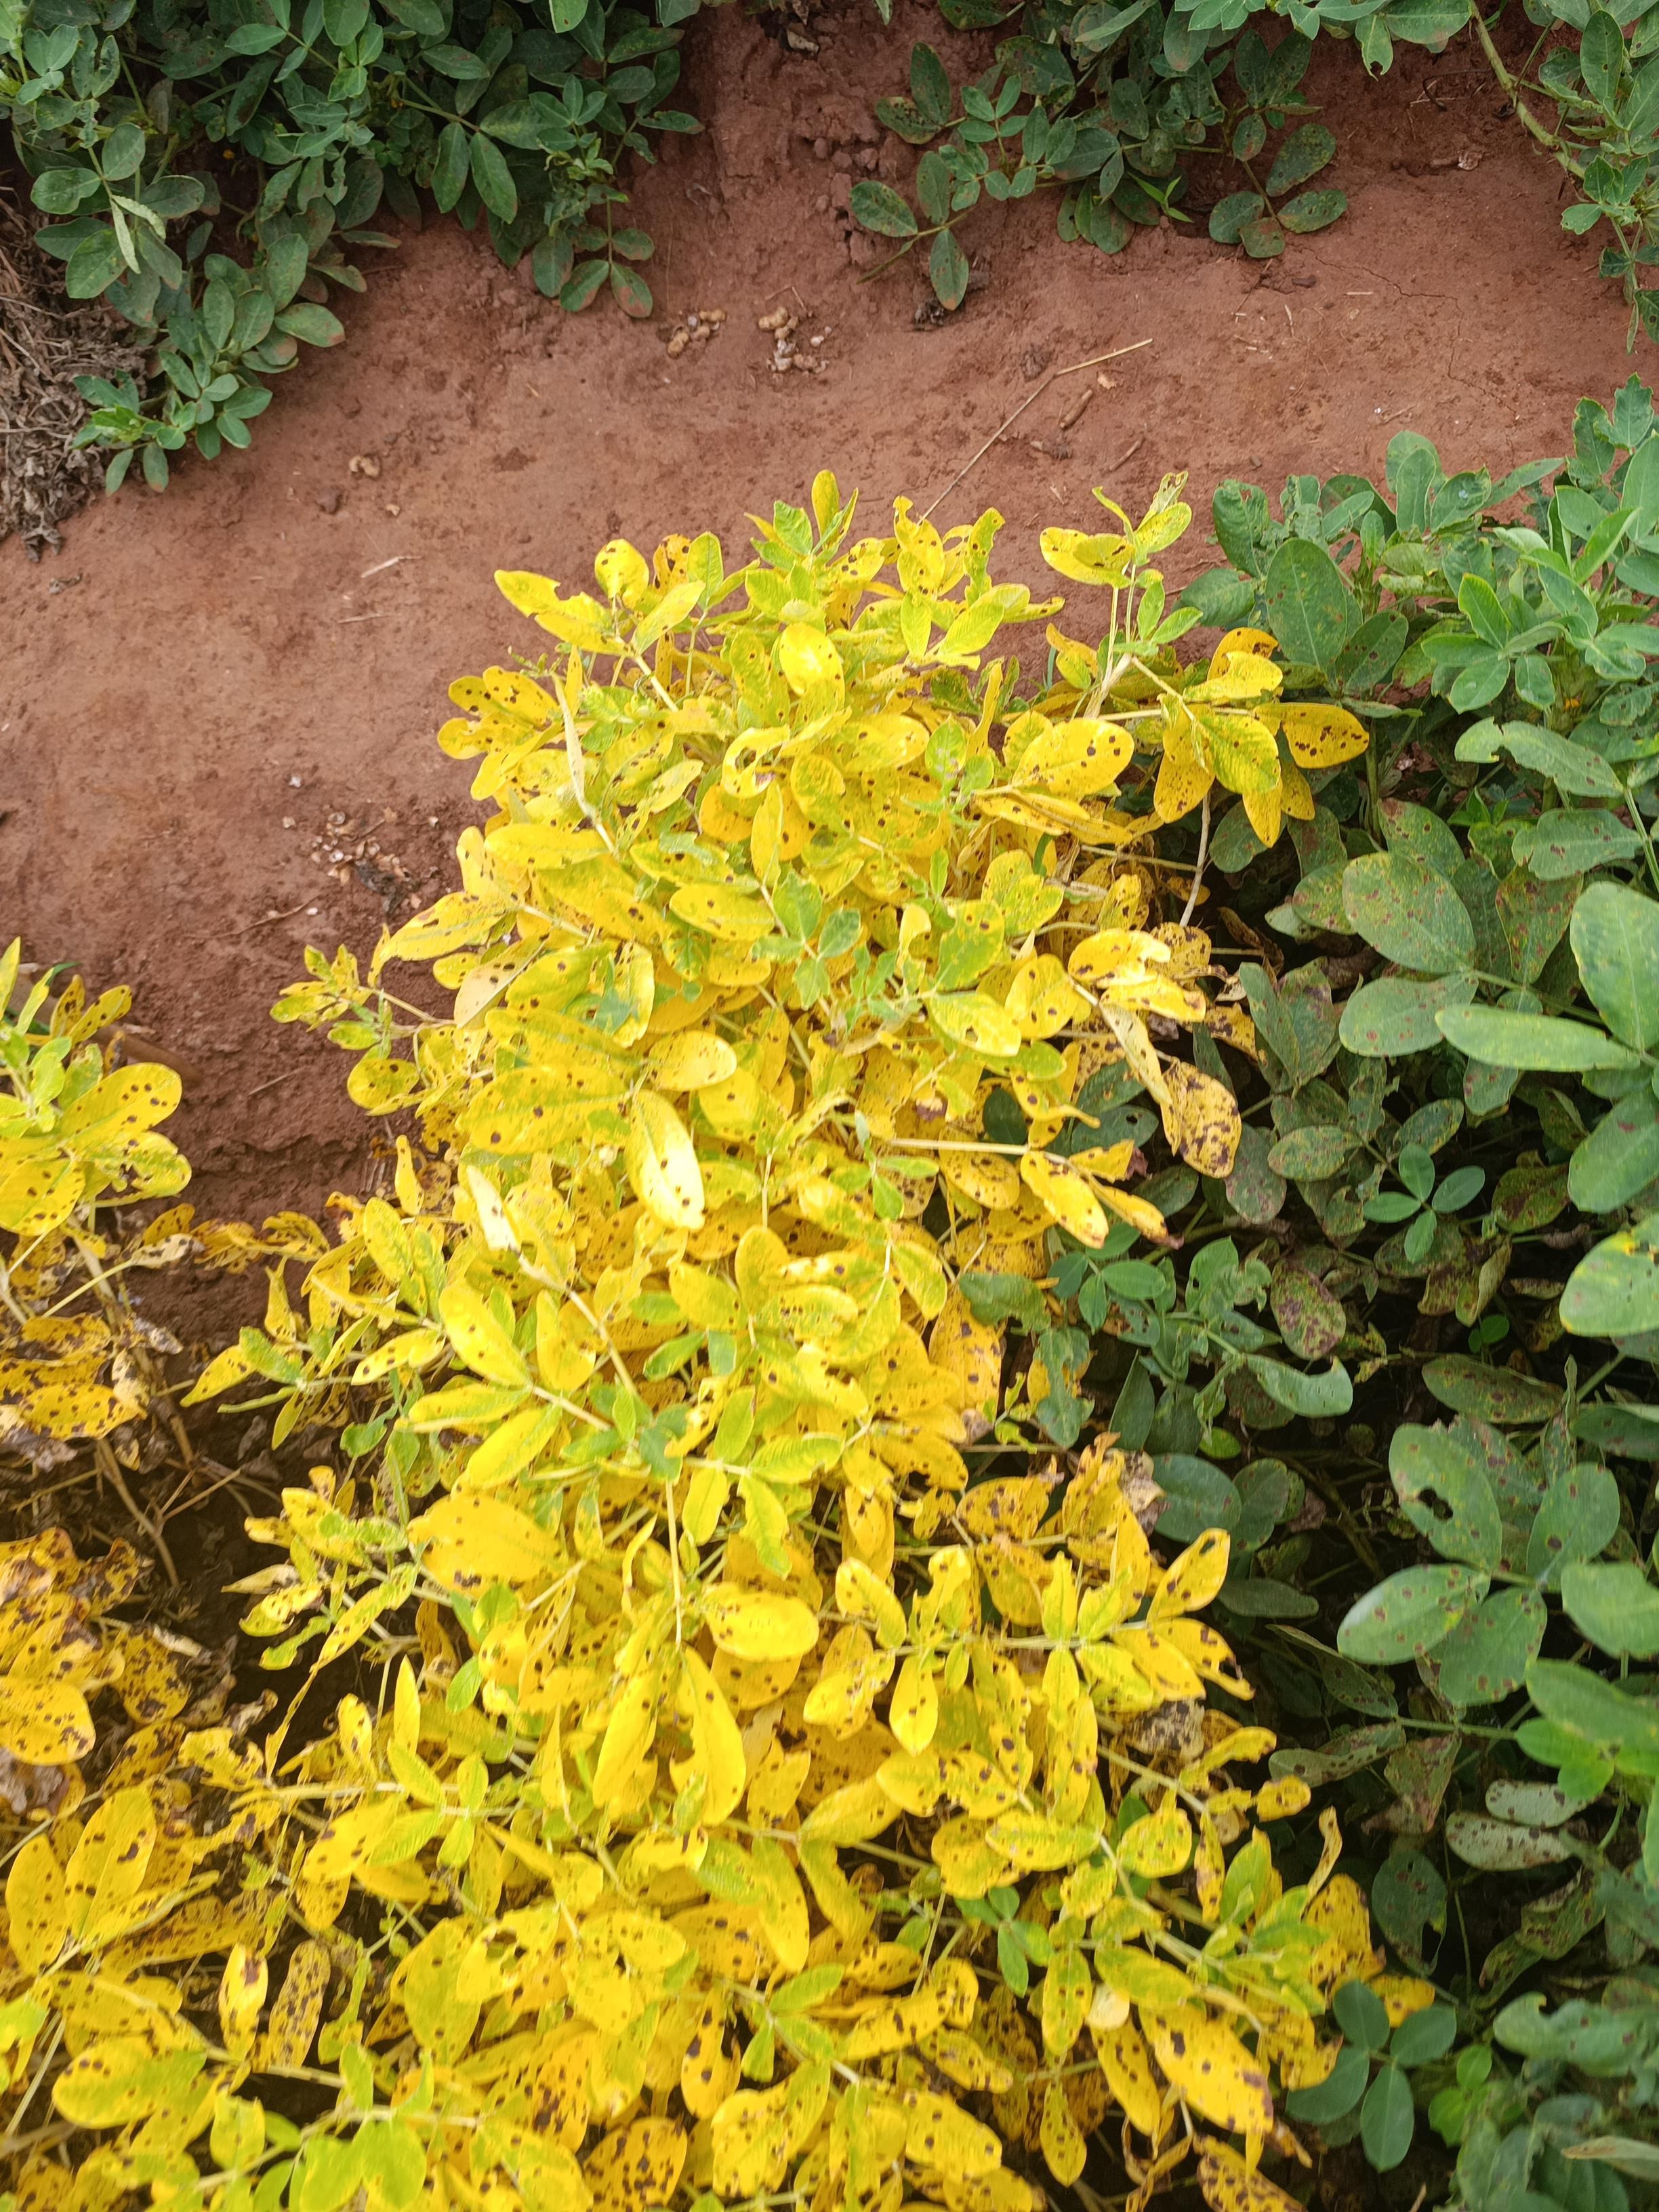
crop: groundnut
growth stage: pegging
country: Kenya
